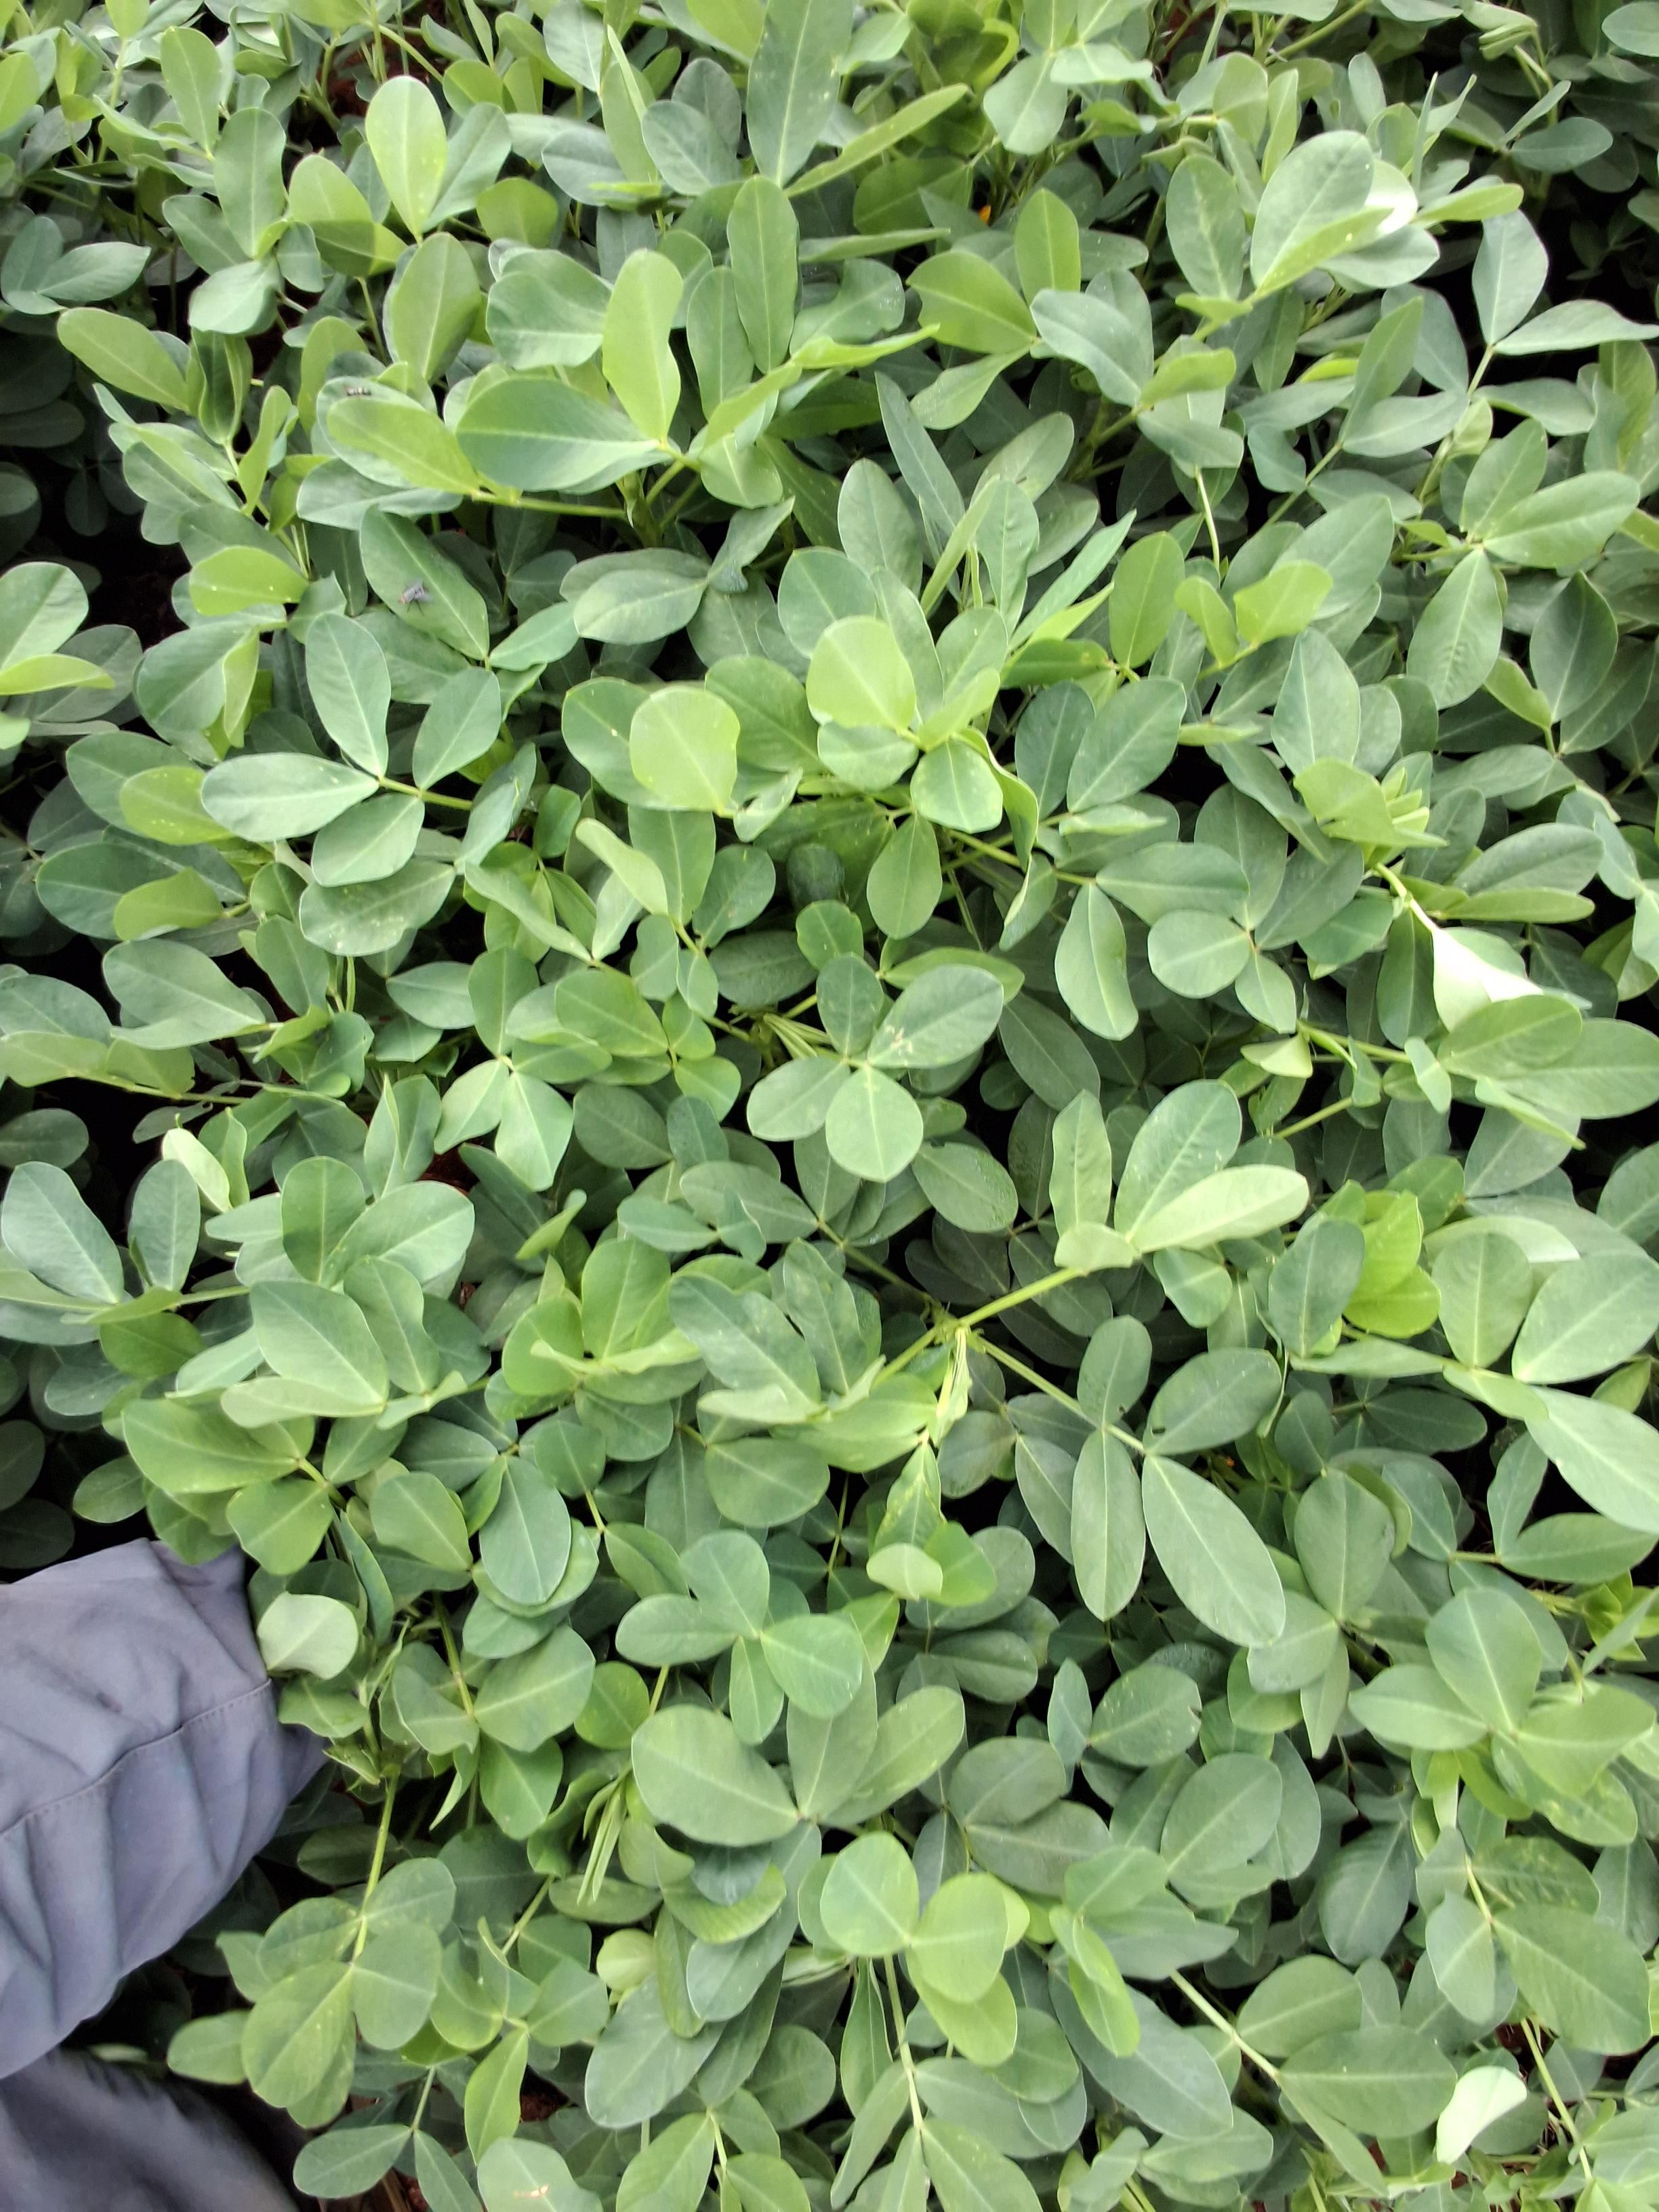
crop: groundnut
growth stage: pegging
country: Kenya
